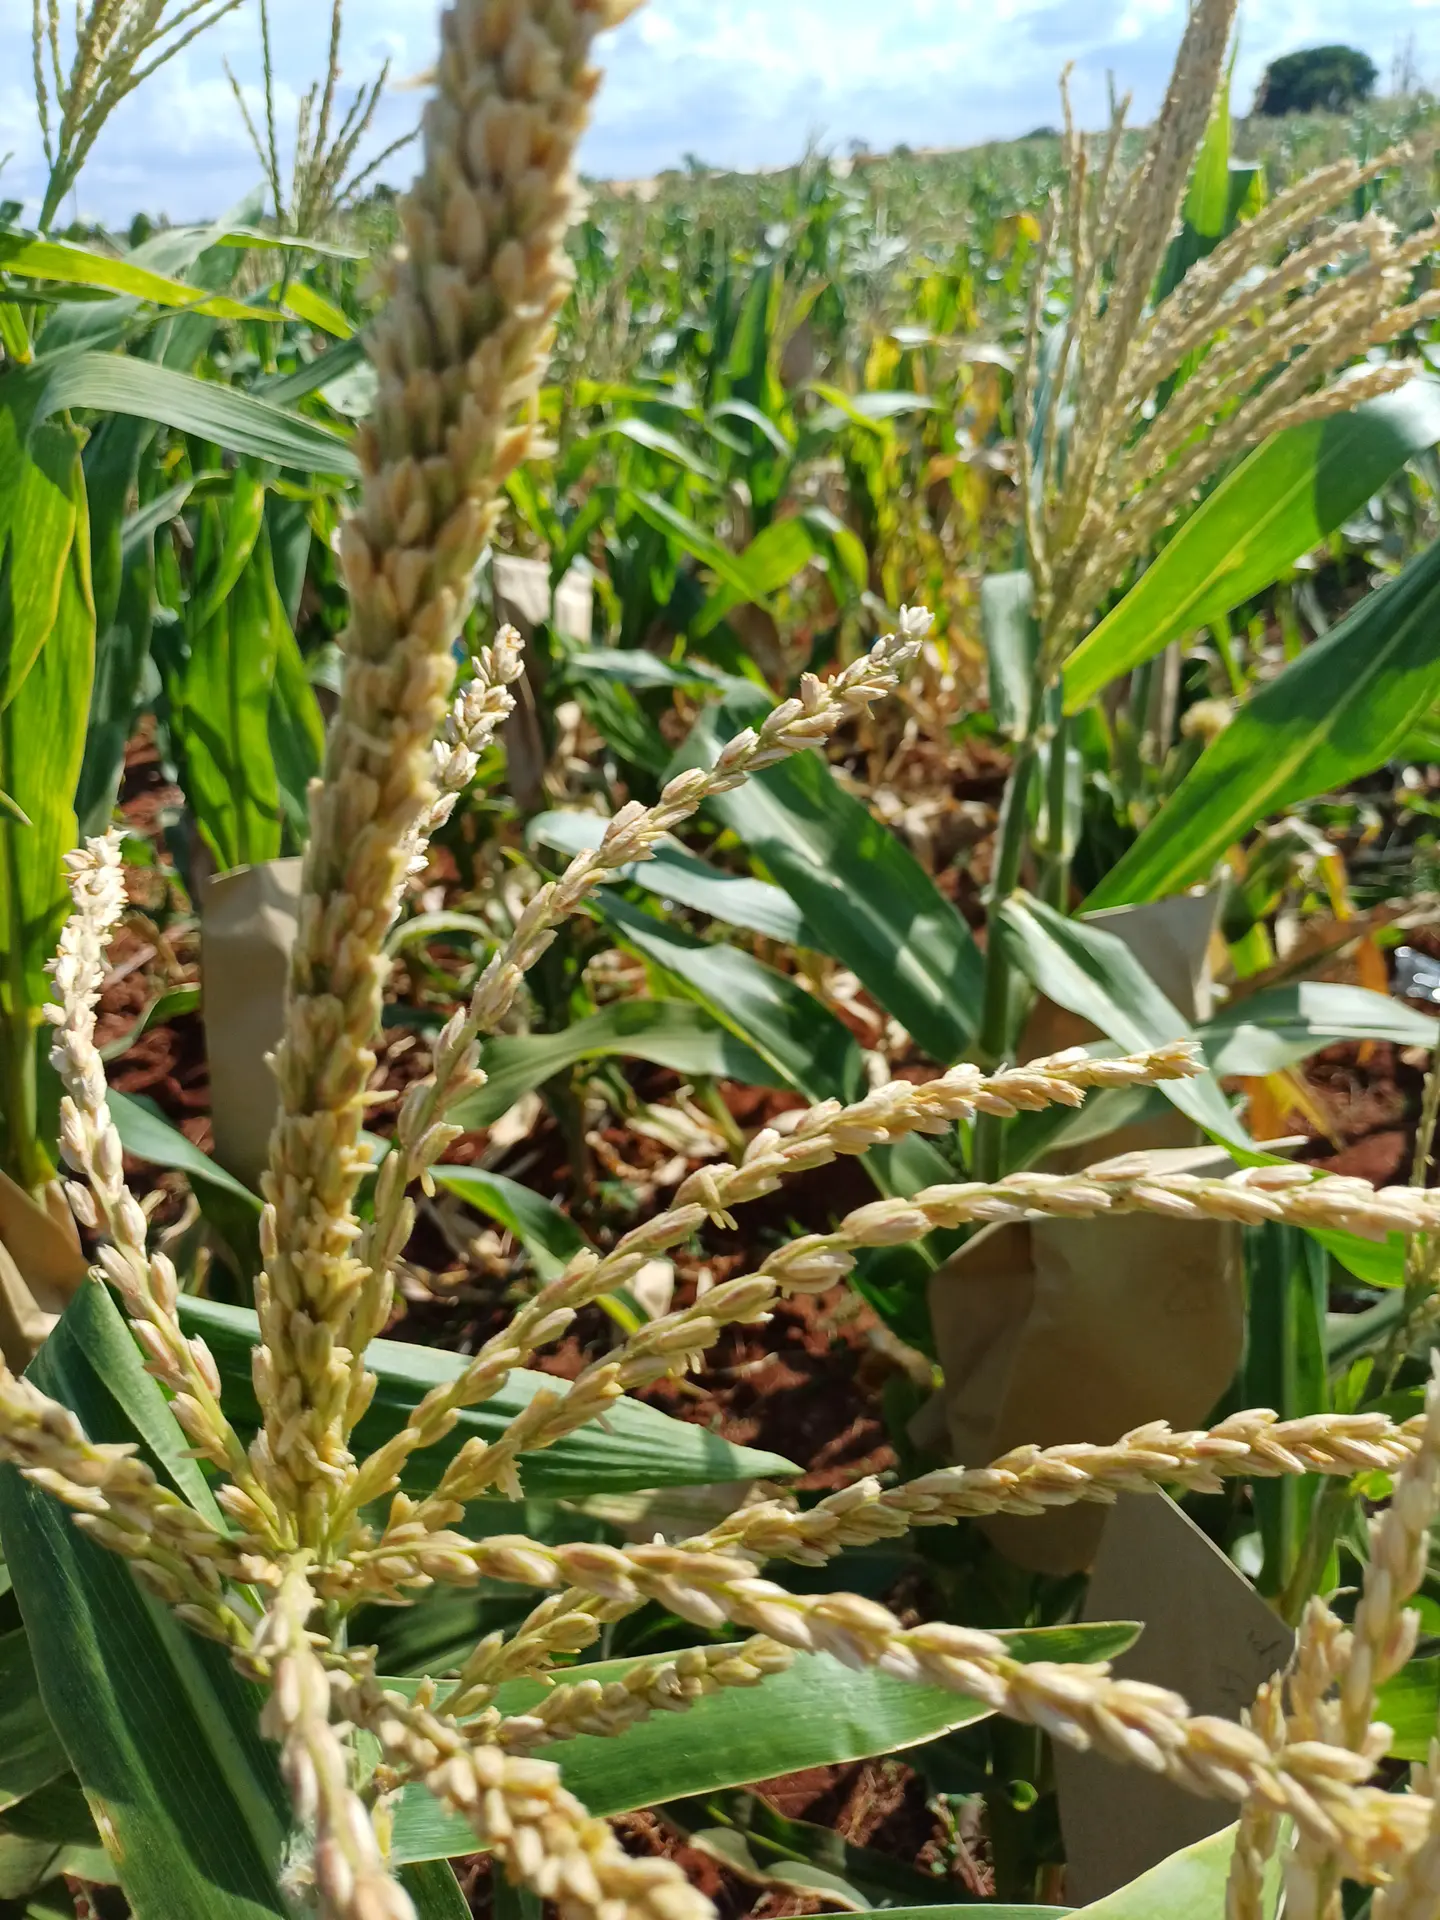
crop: maize
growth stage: flowering
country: Kenya
